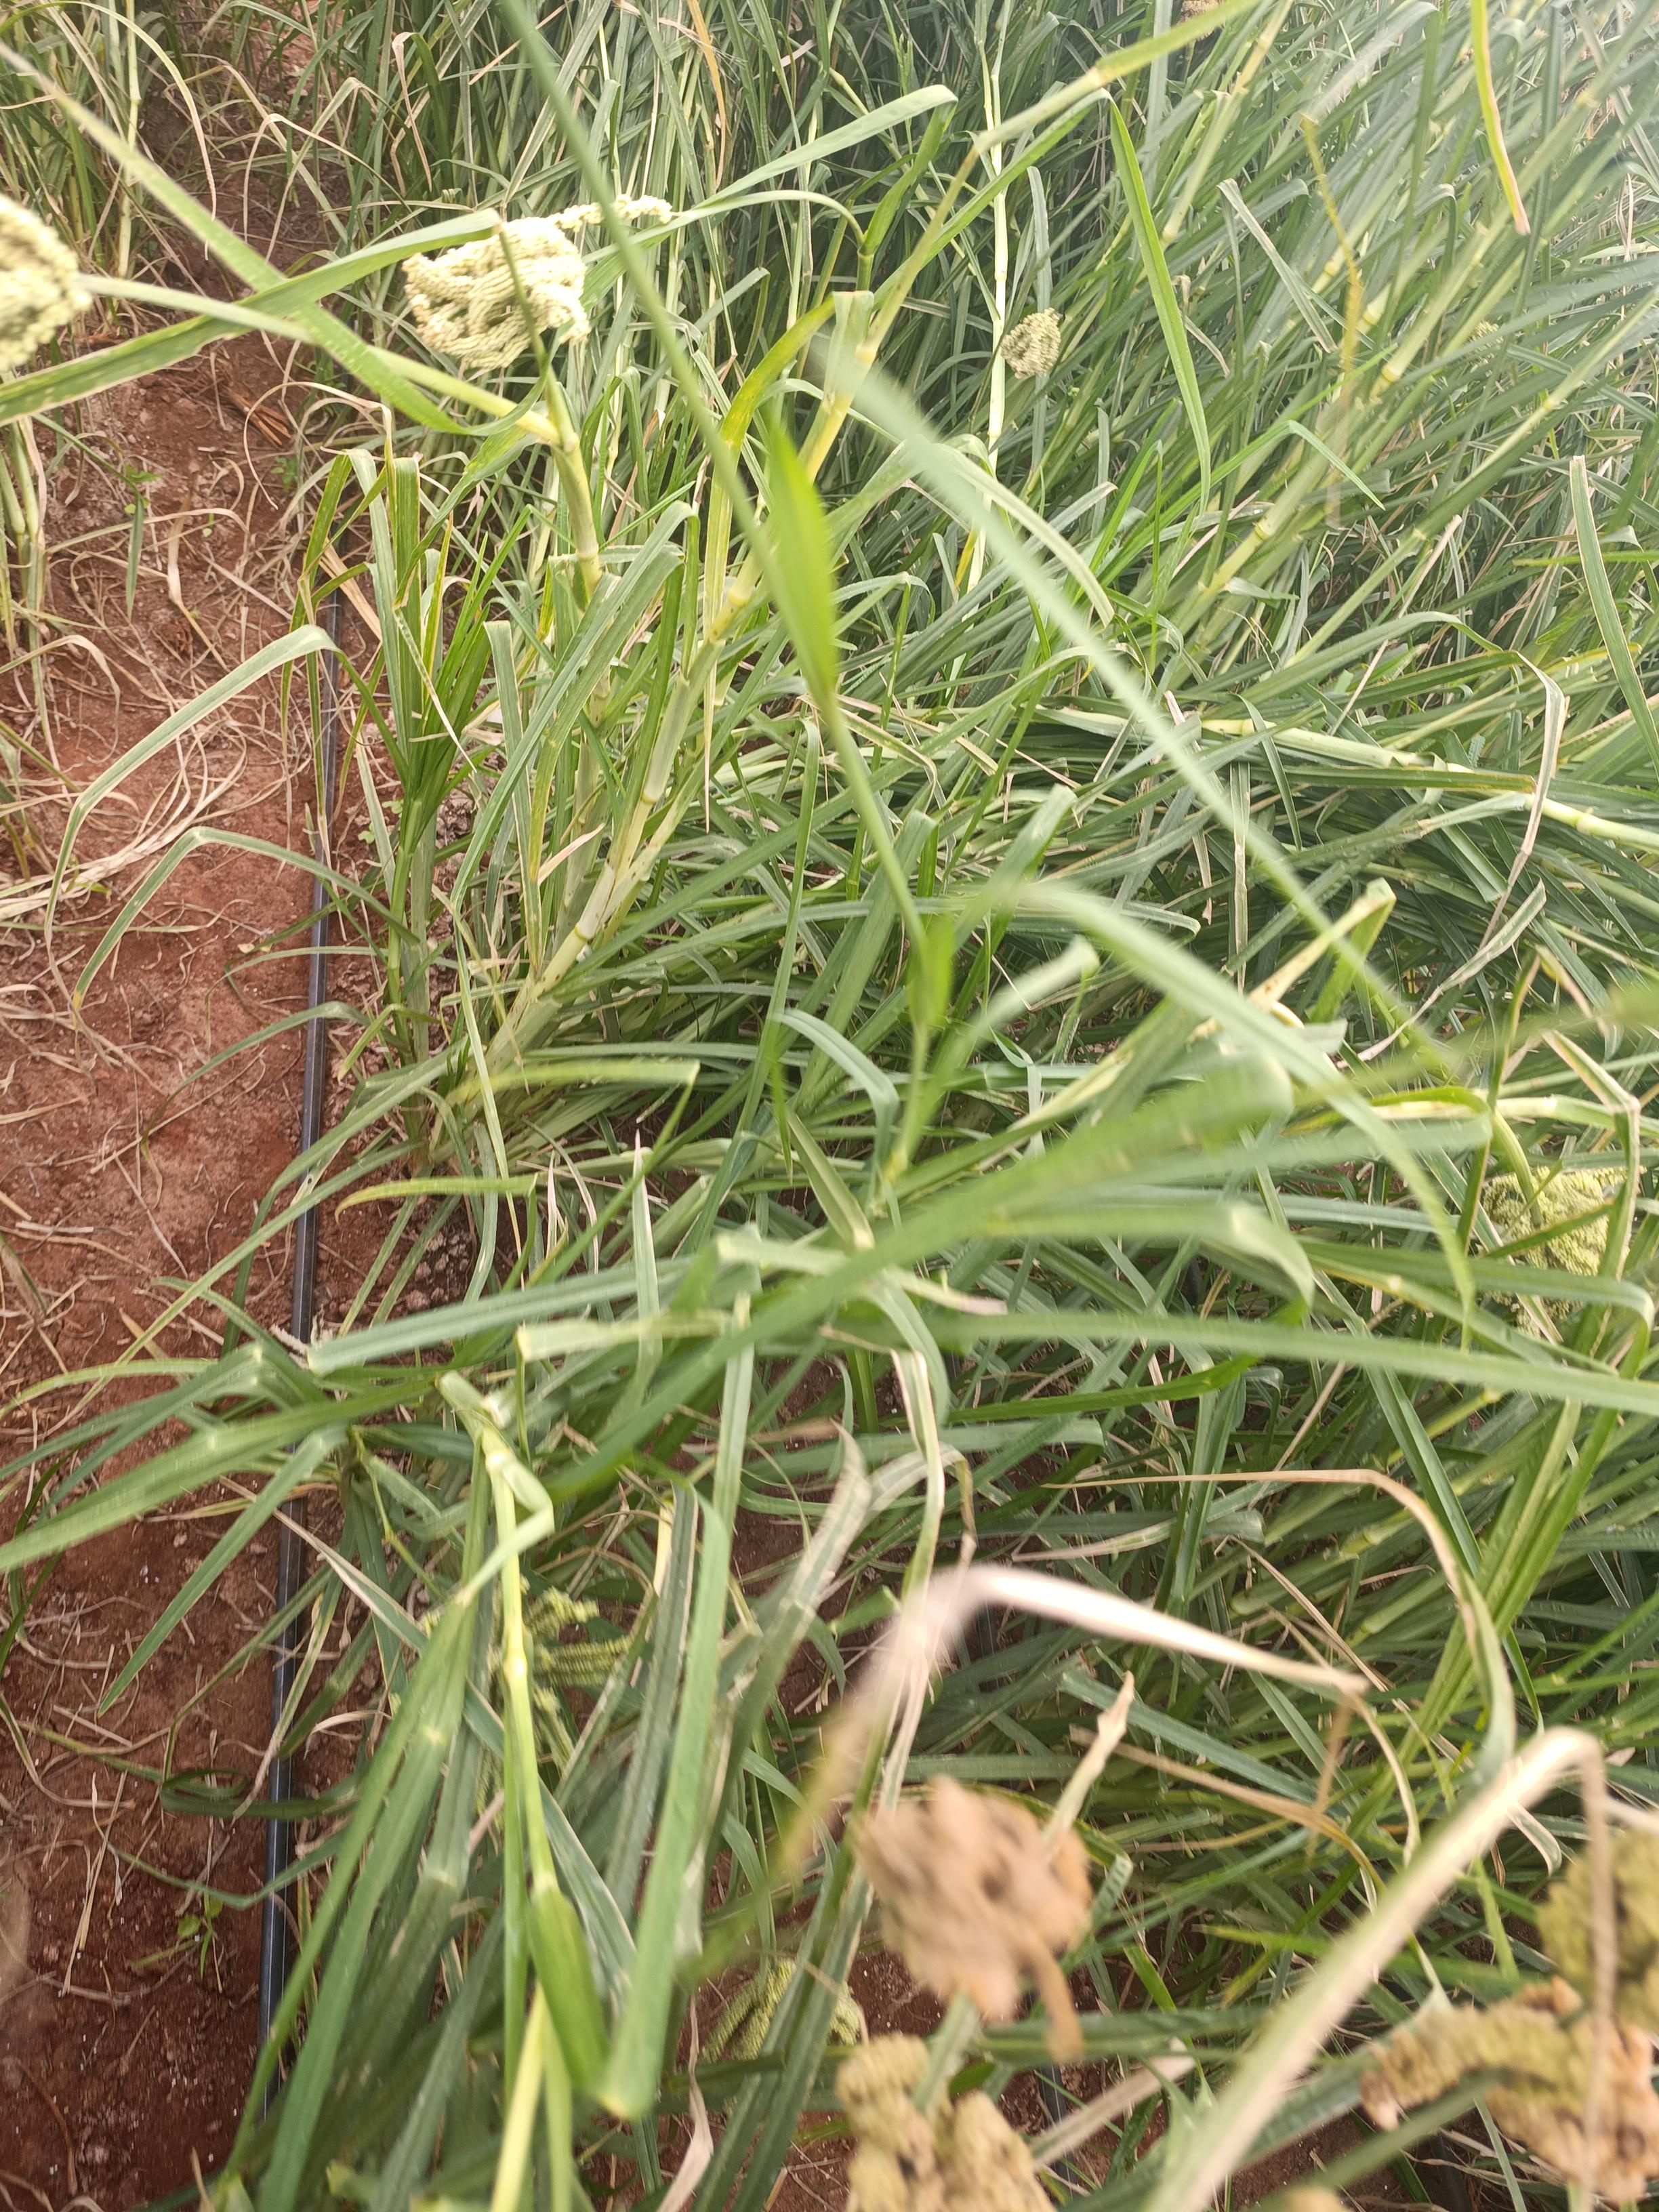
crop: finger millet
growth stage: filling grain
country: Kenya
